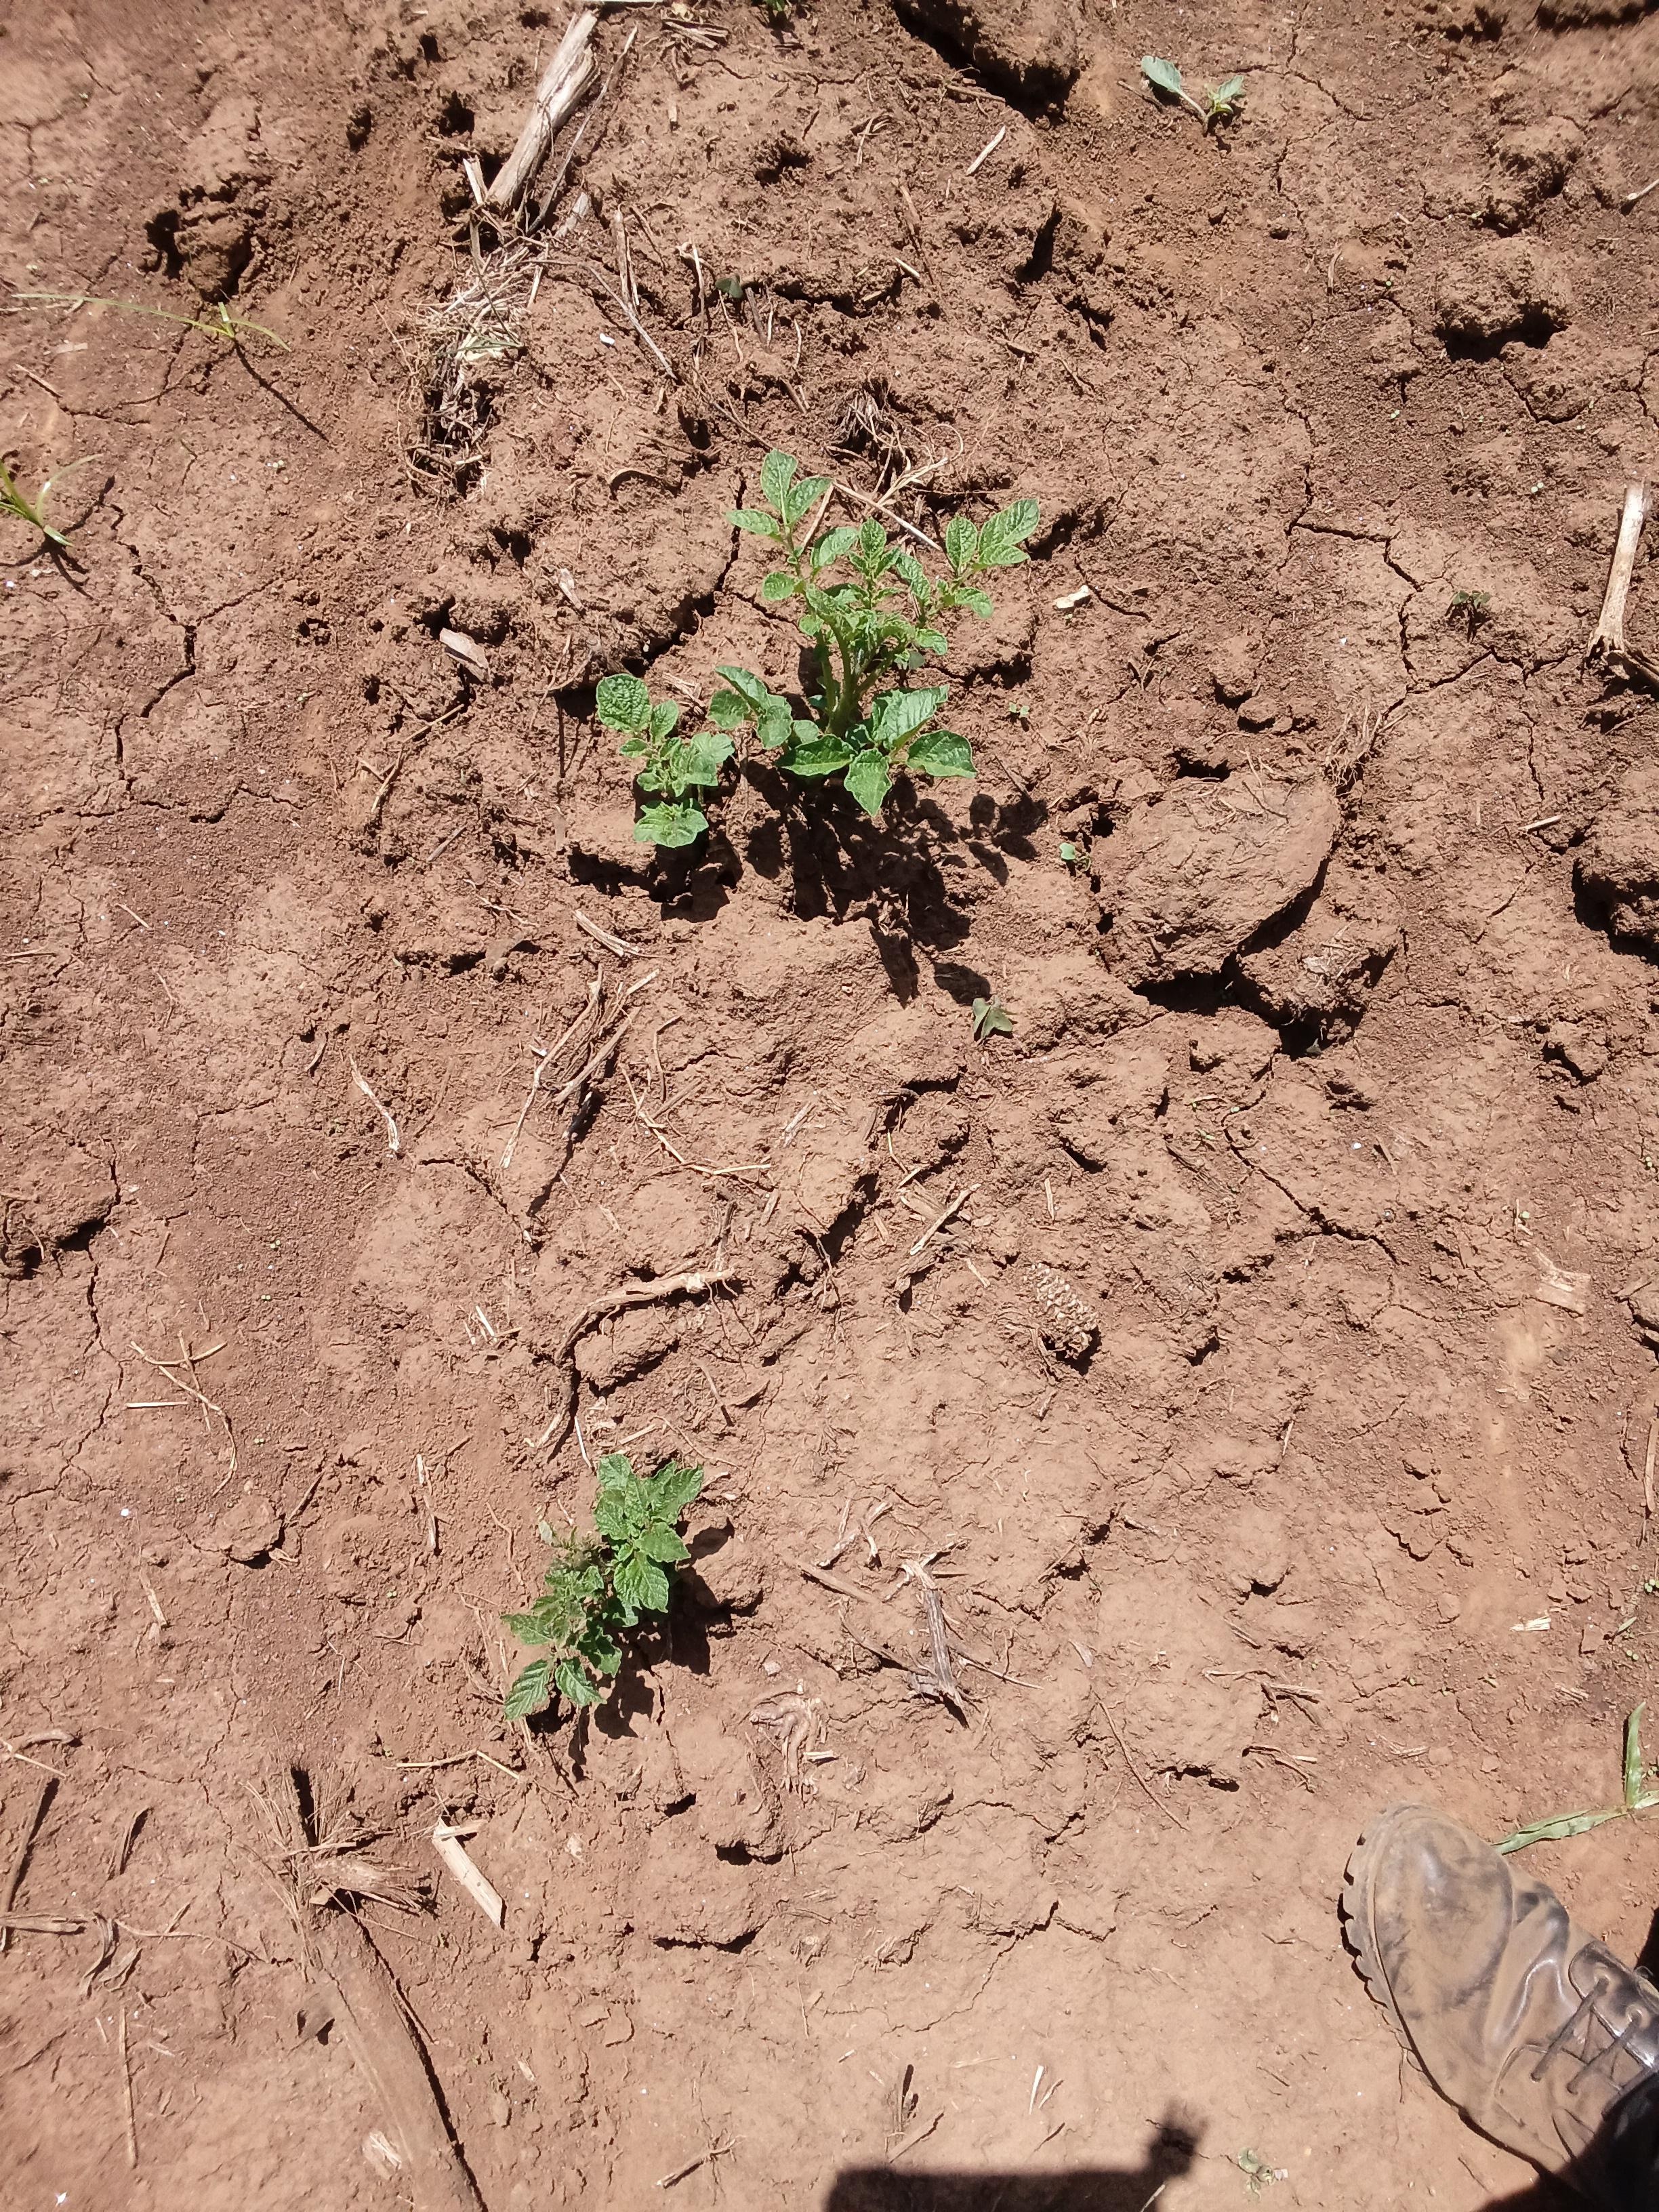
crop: potato
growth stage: vegetative
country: Kenya
